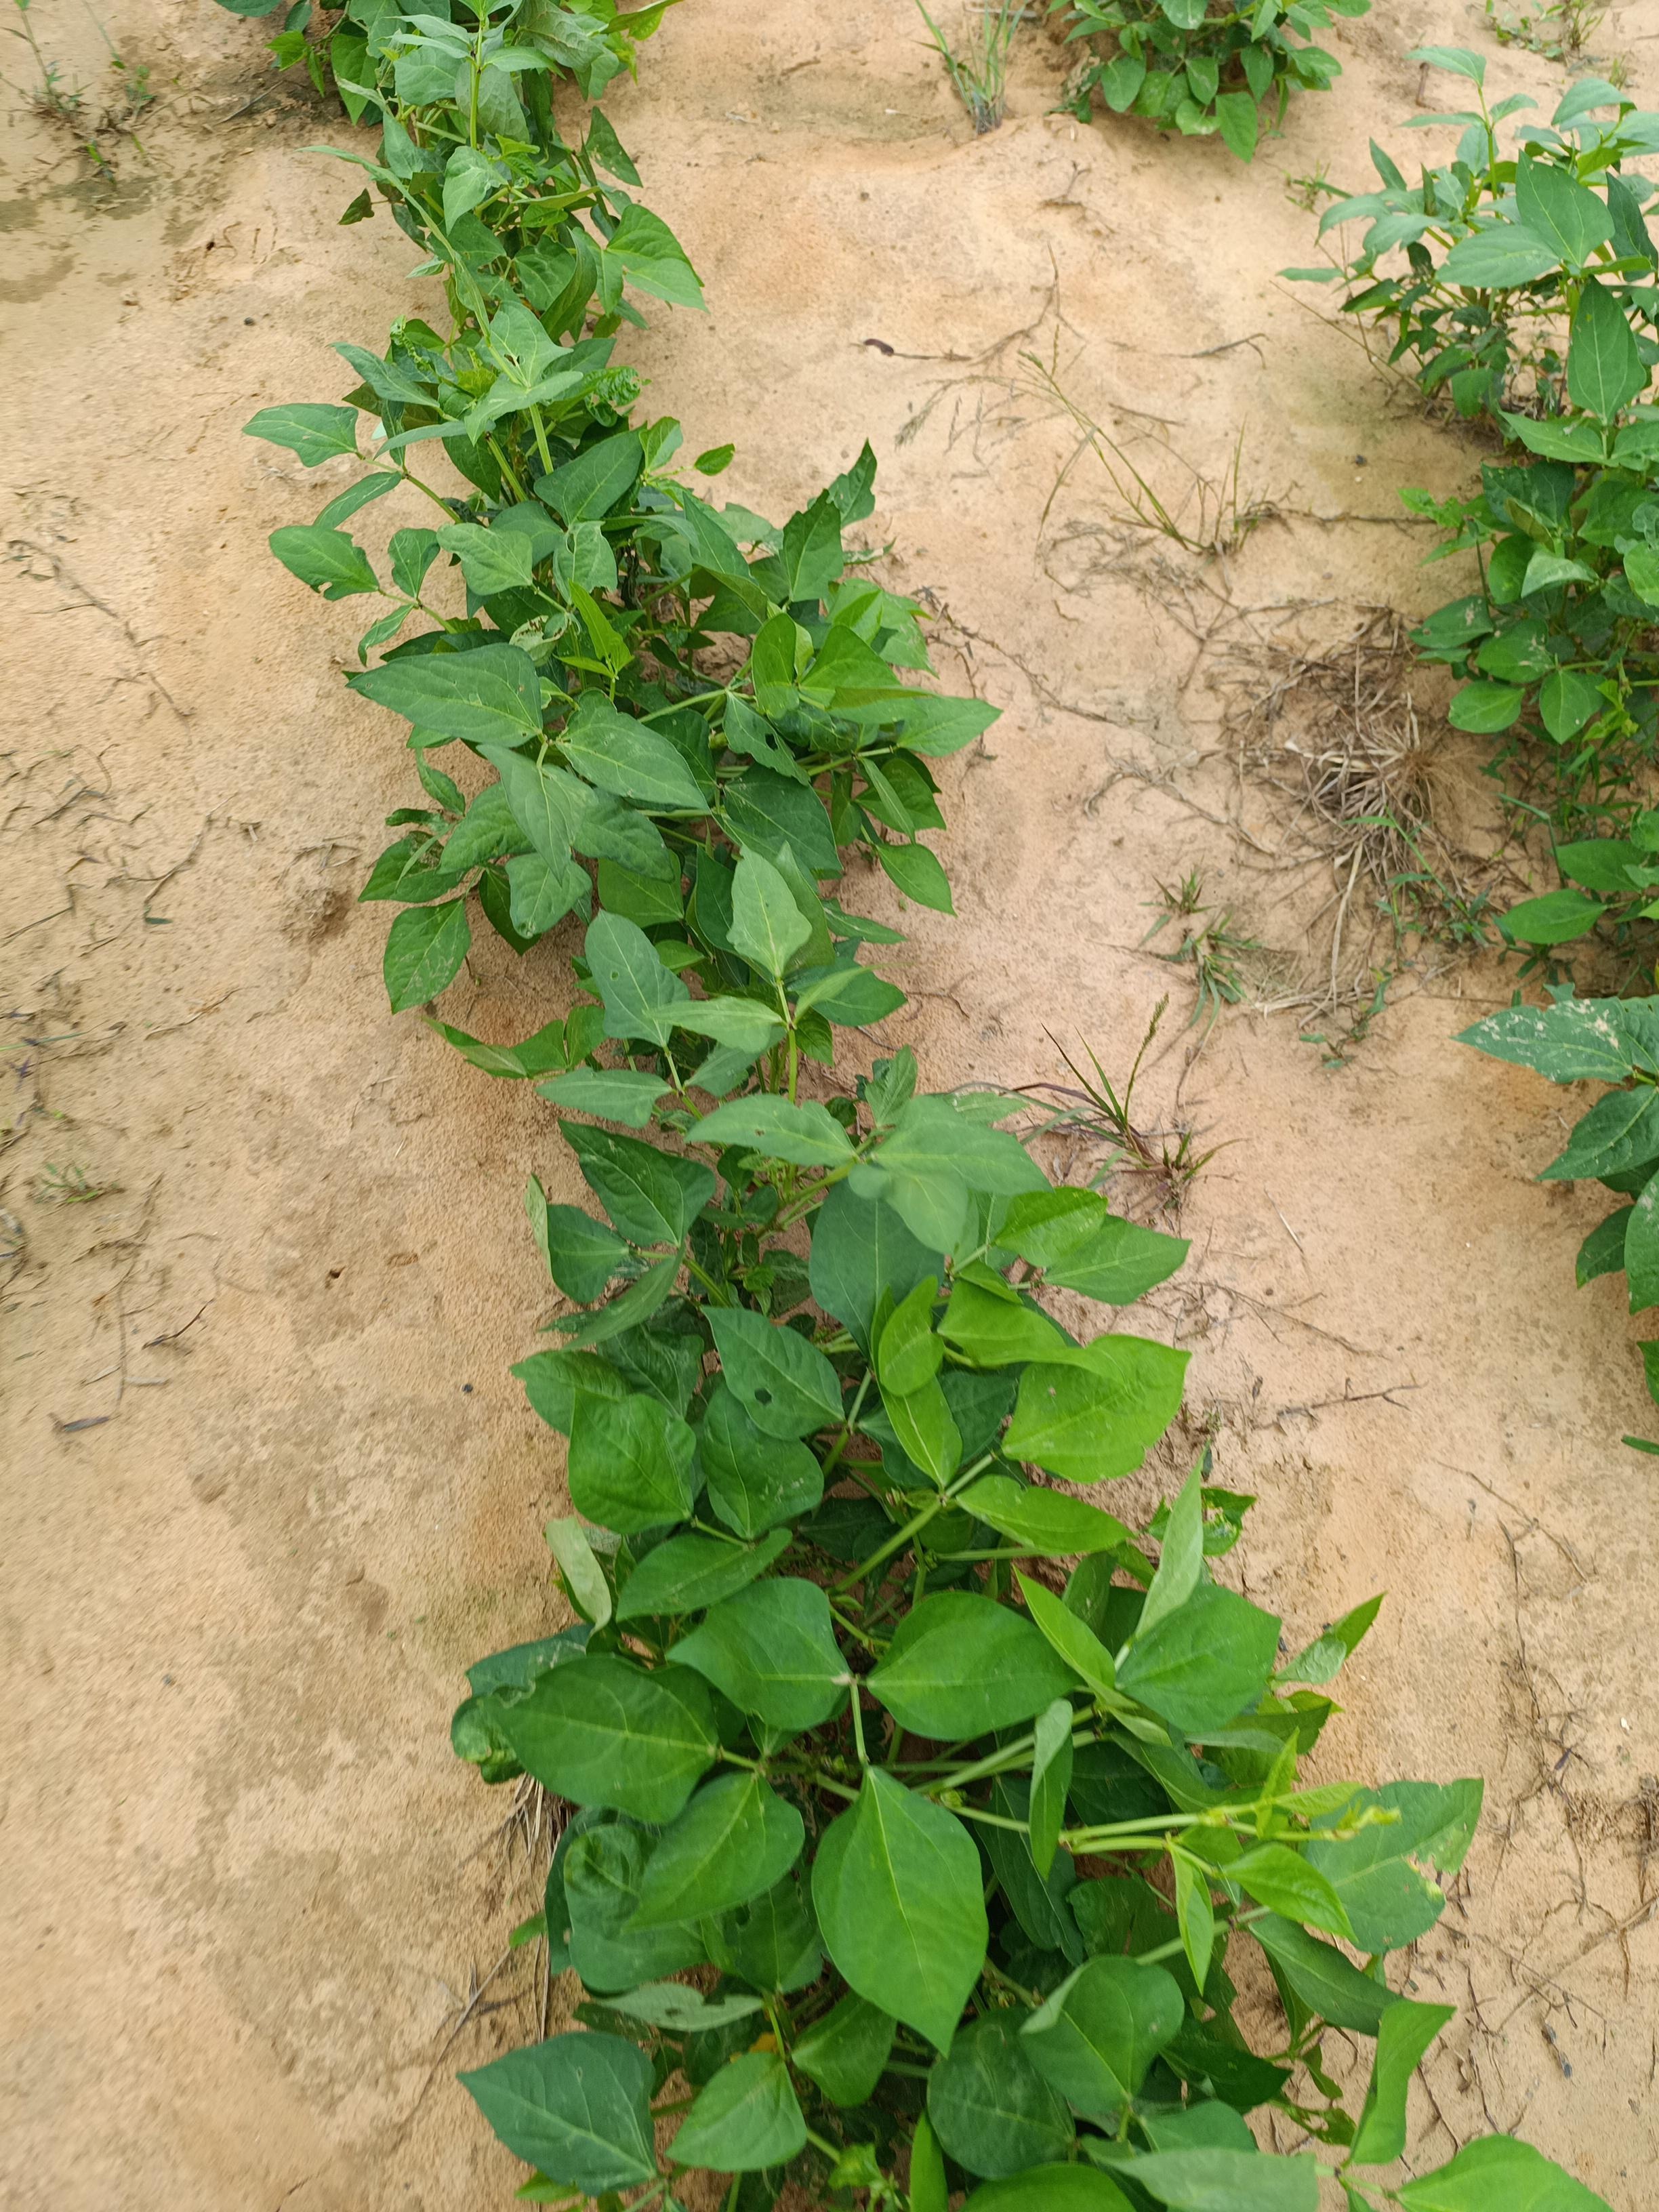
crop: cowpea
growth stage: emergence
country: Nigeria
